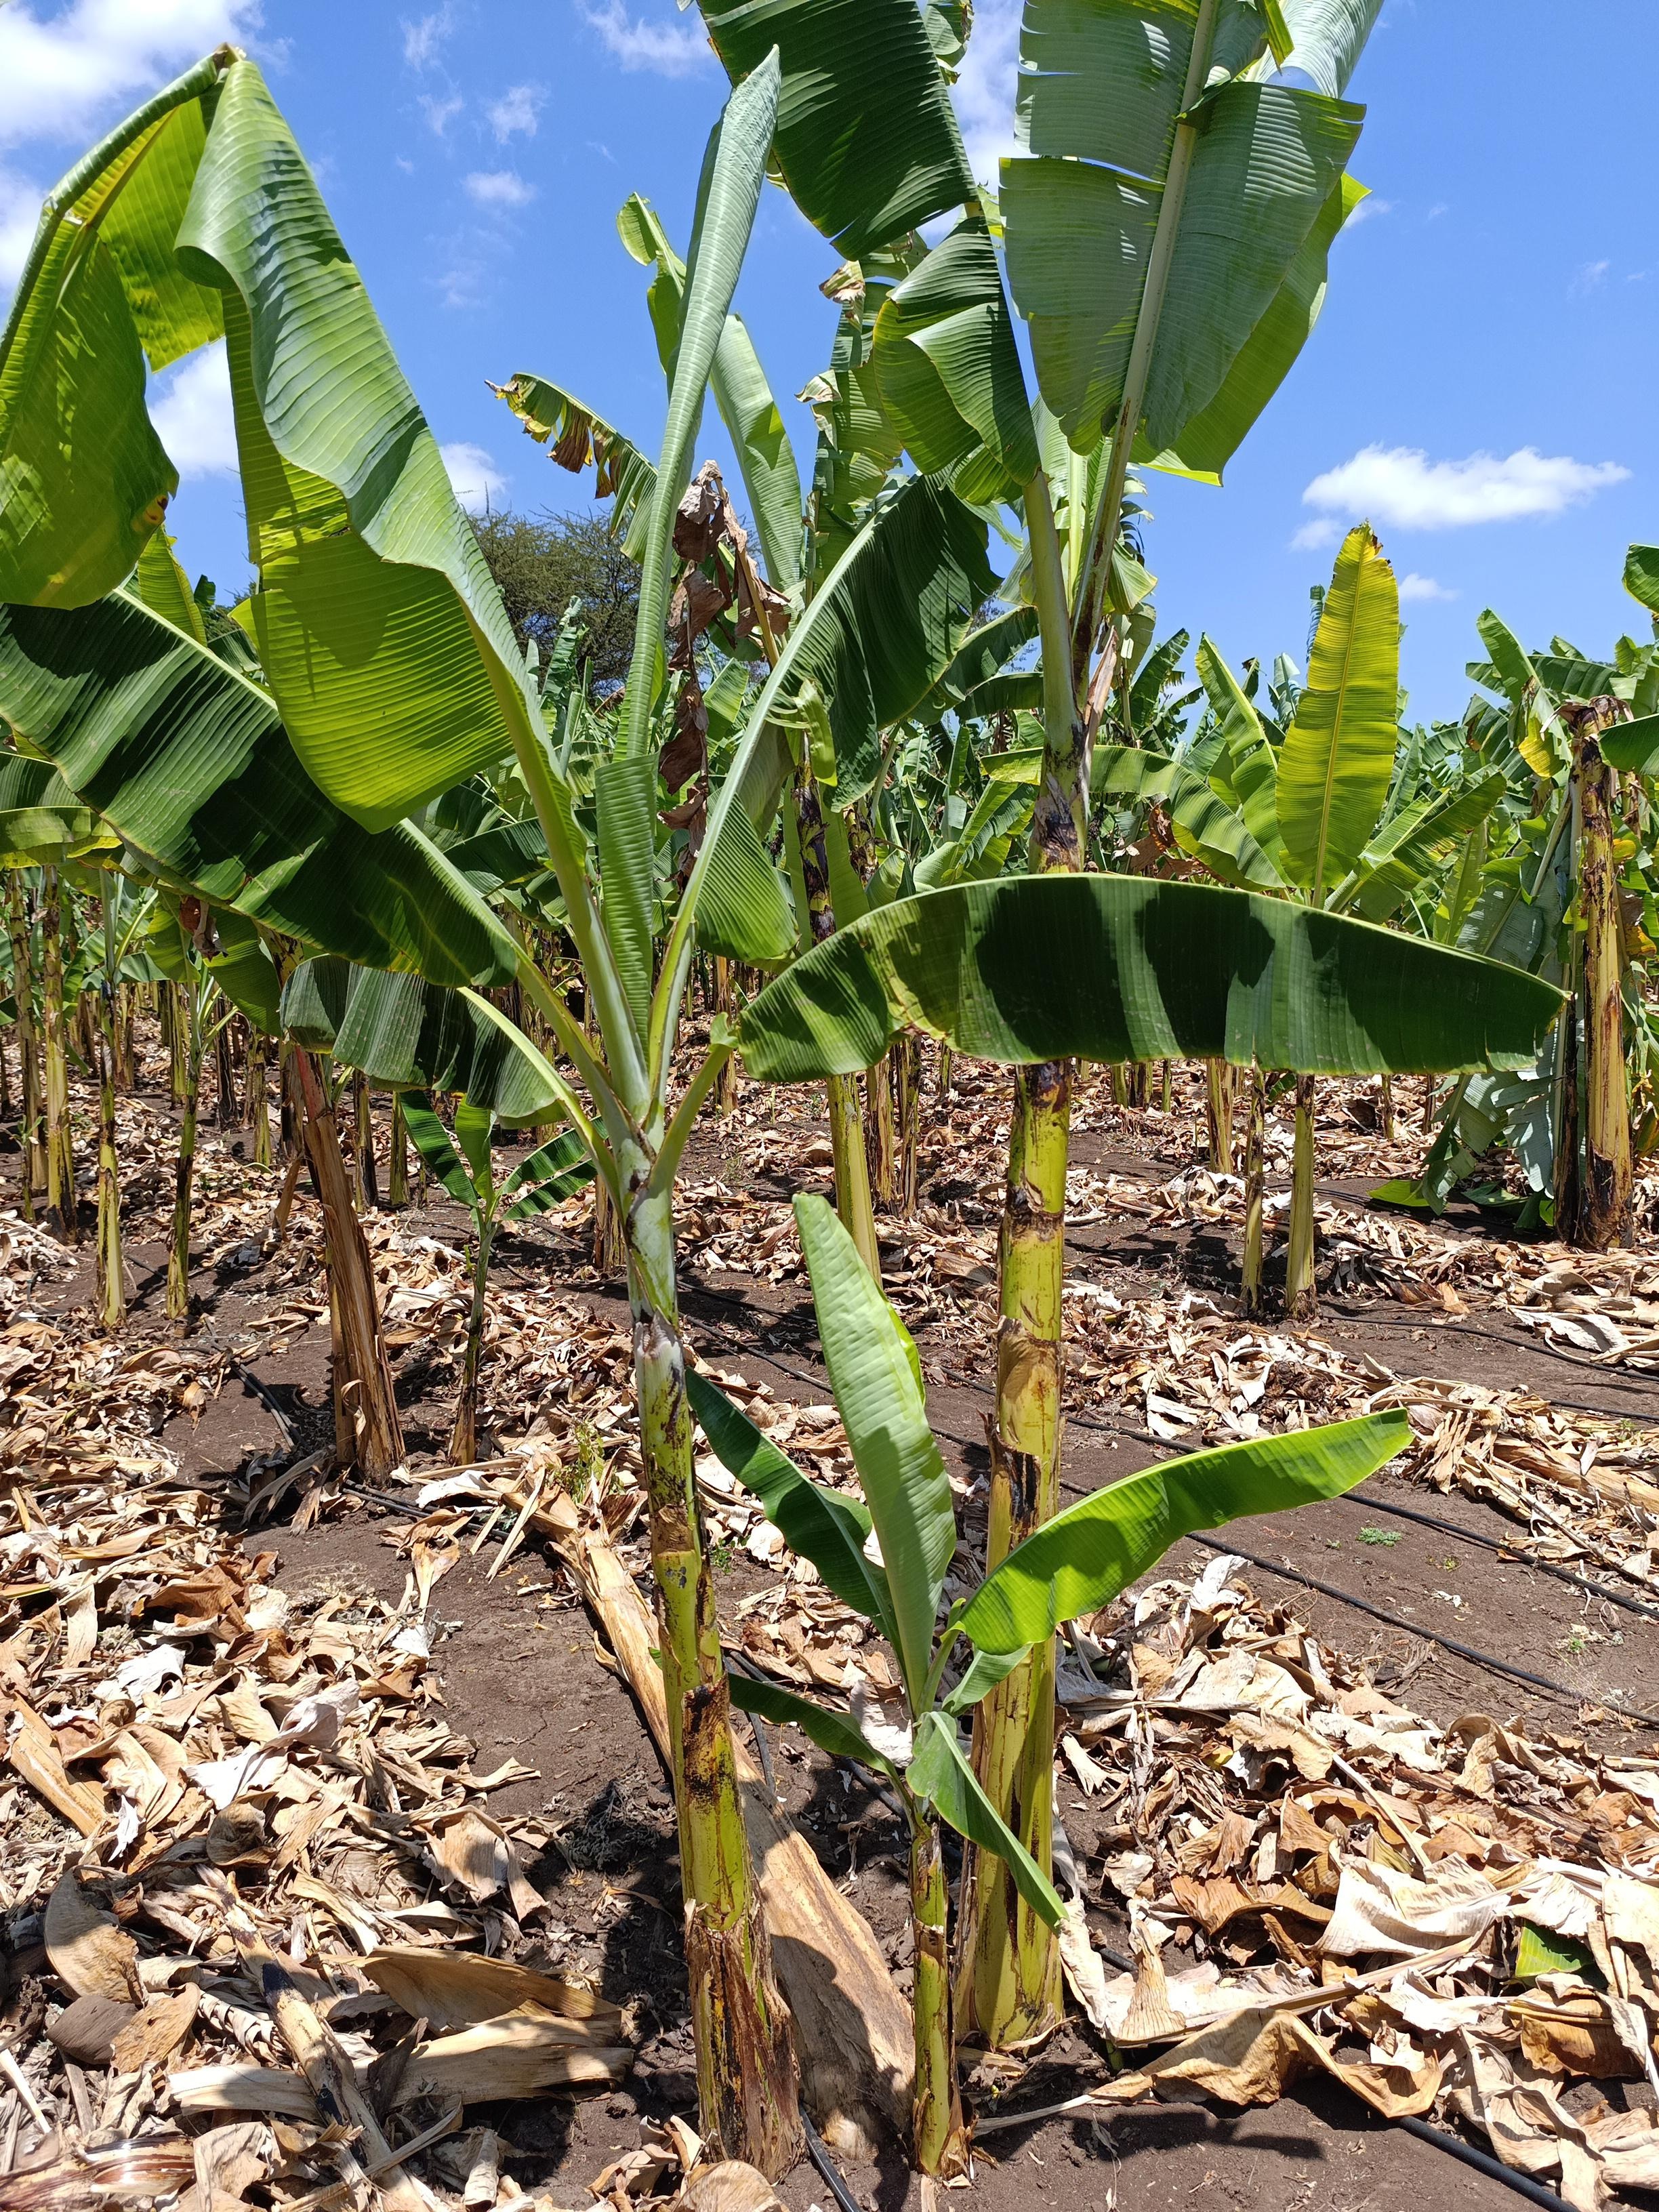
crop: banana
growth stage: vegetative
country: Tanzania
